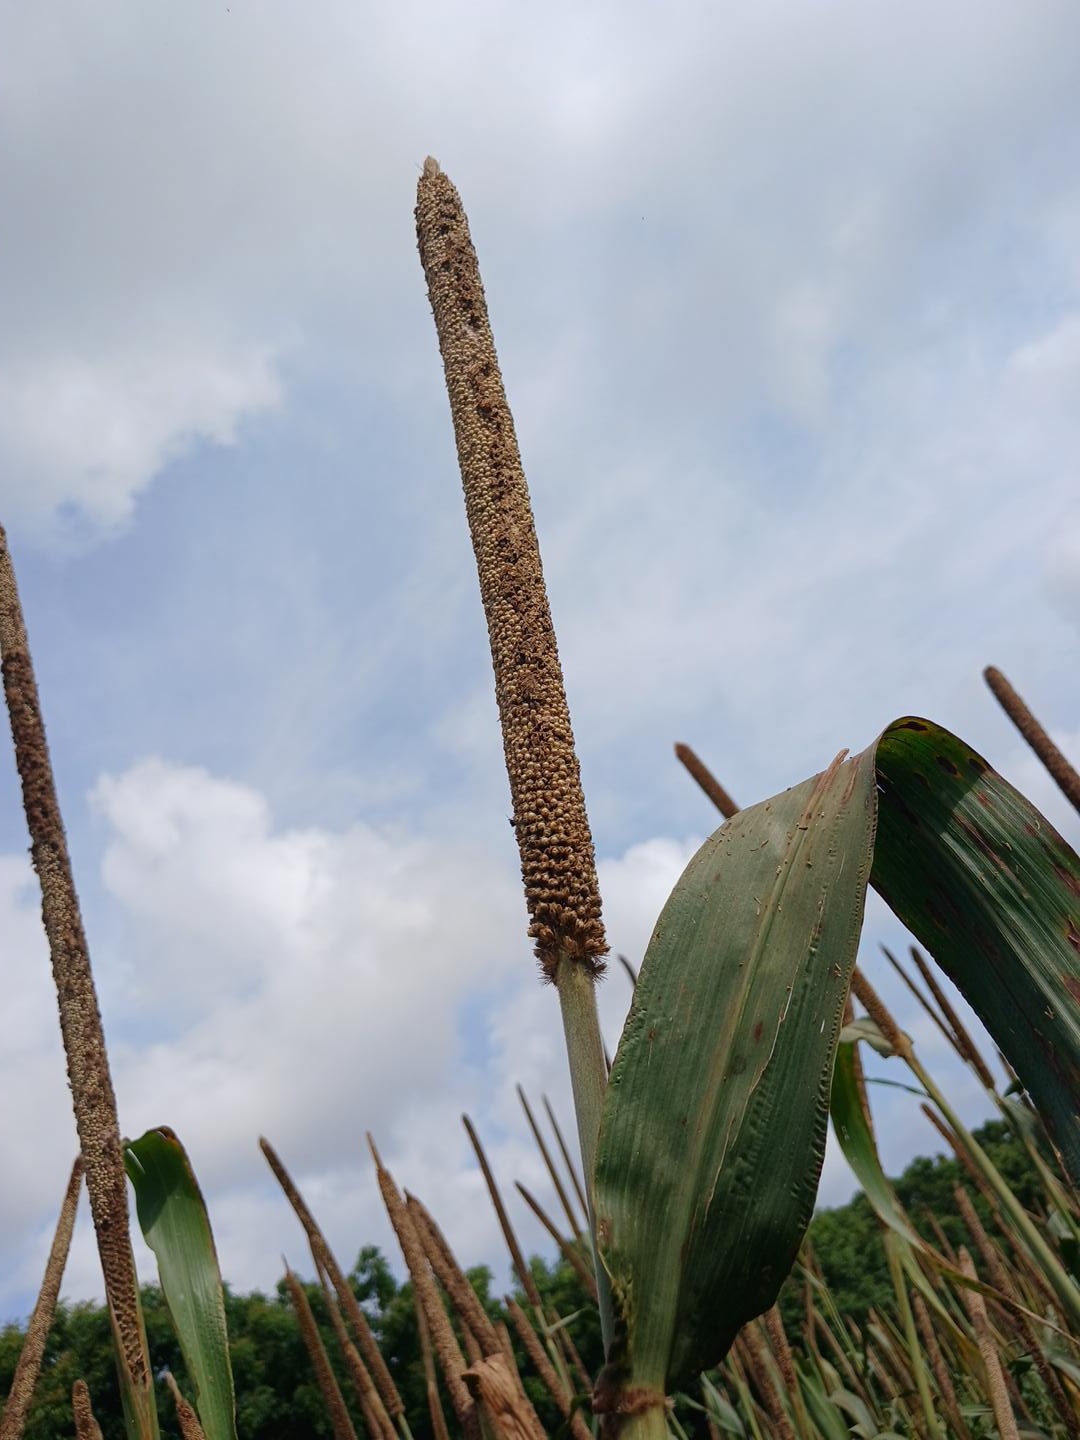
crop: pearl millet
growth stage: maturity
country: Senegal
